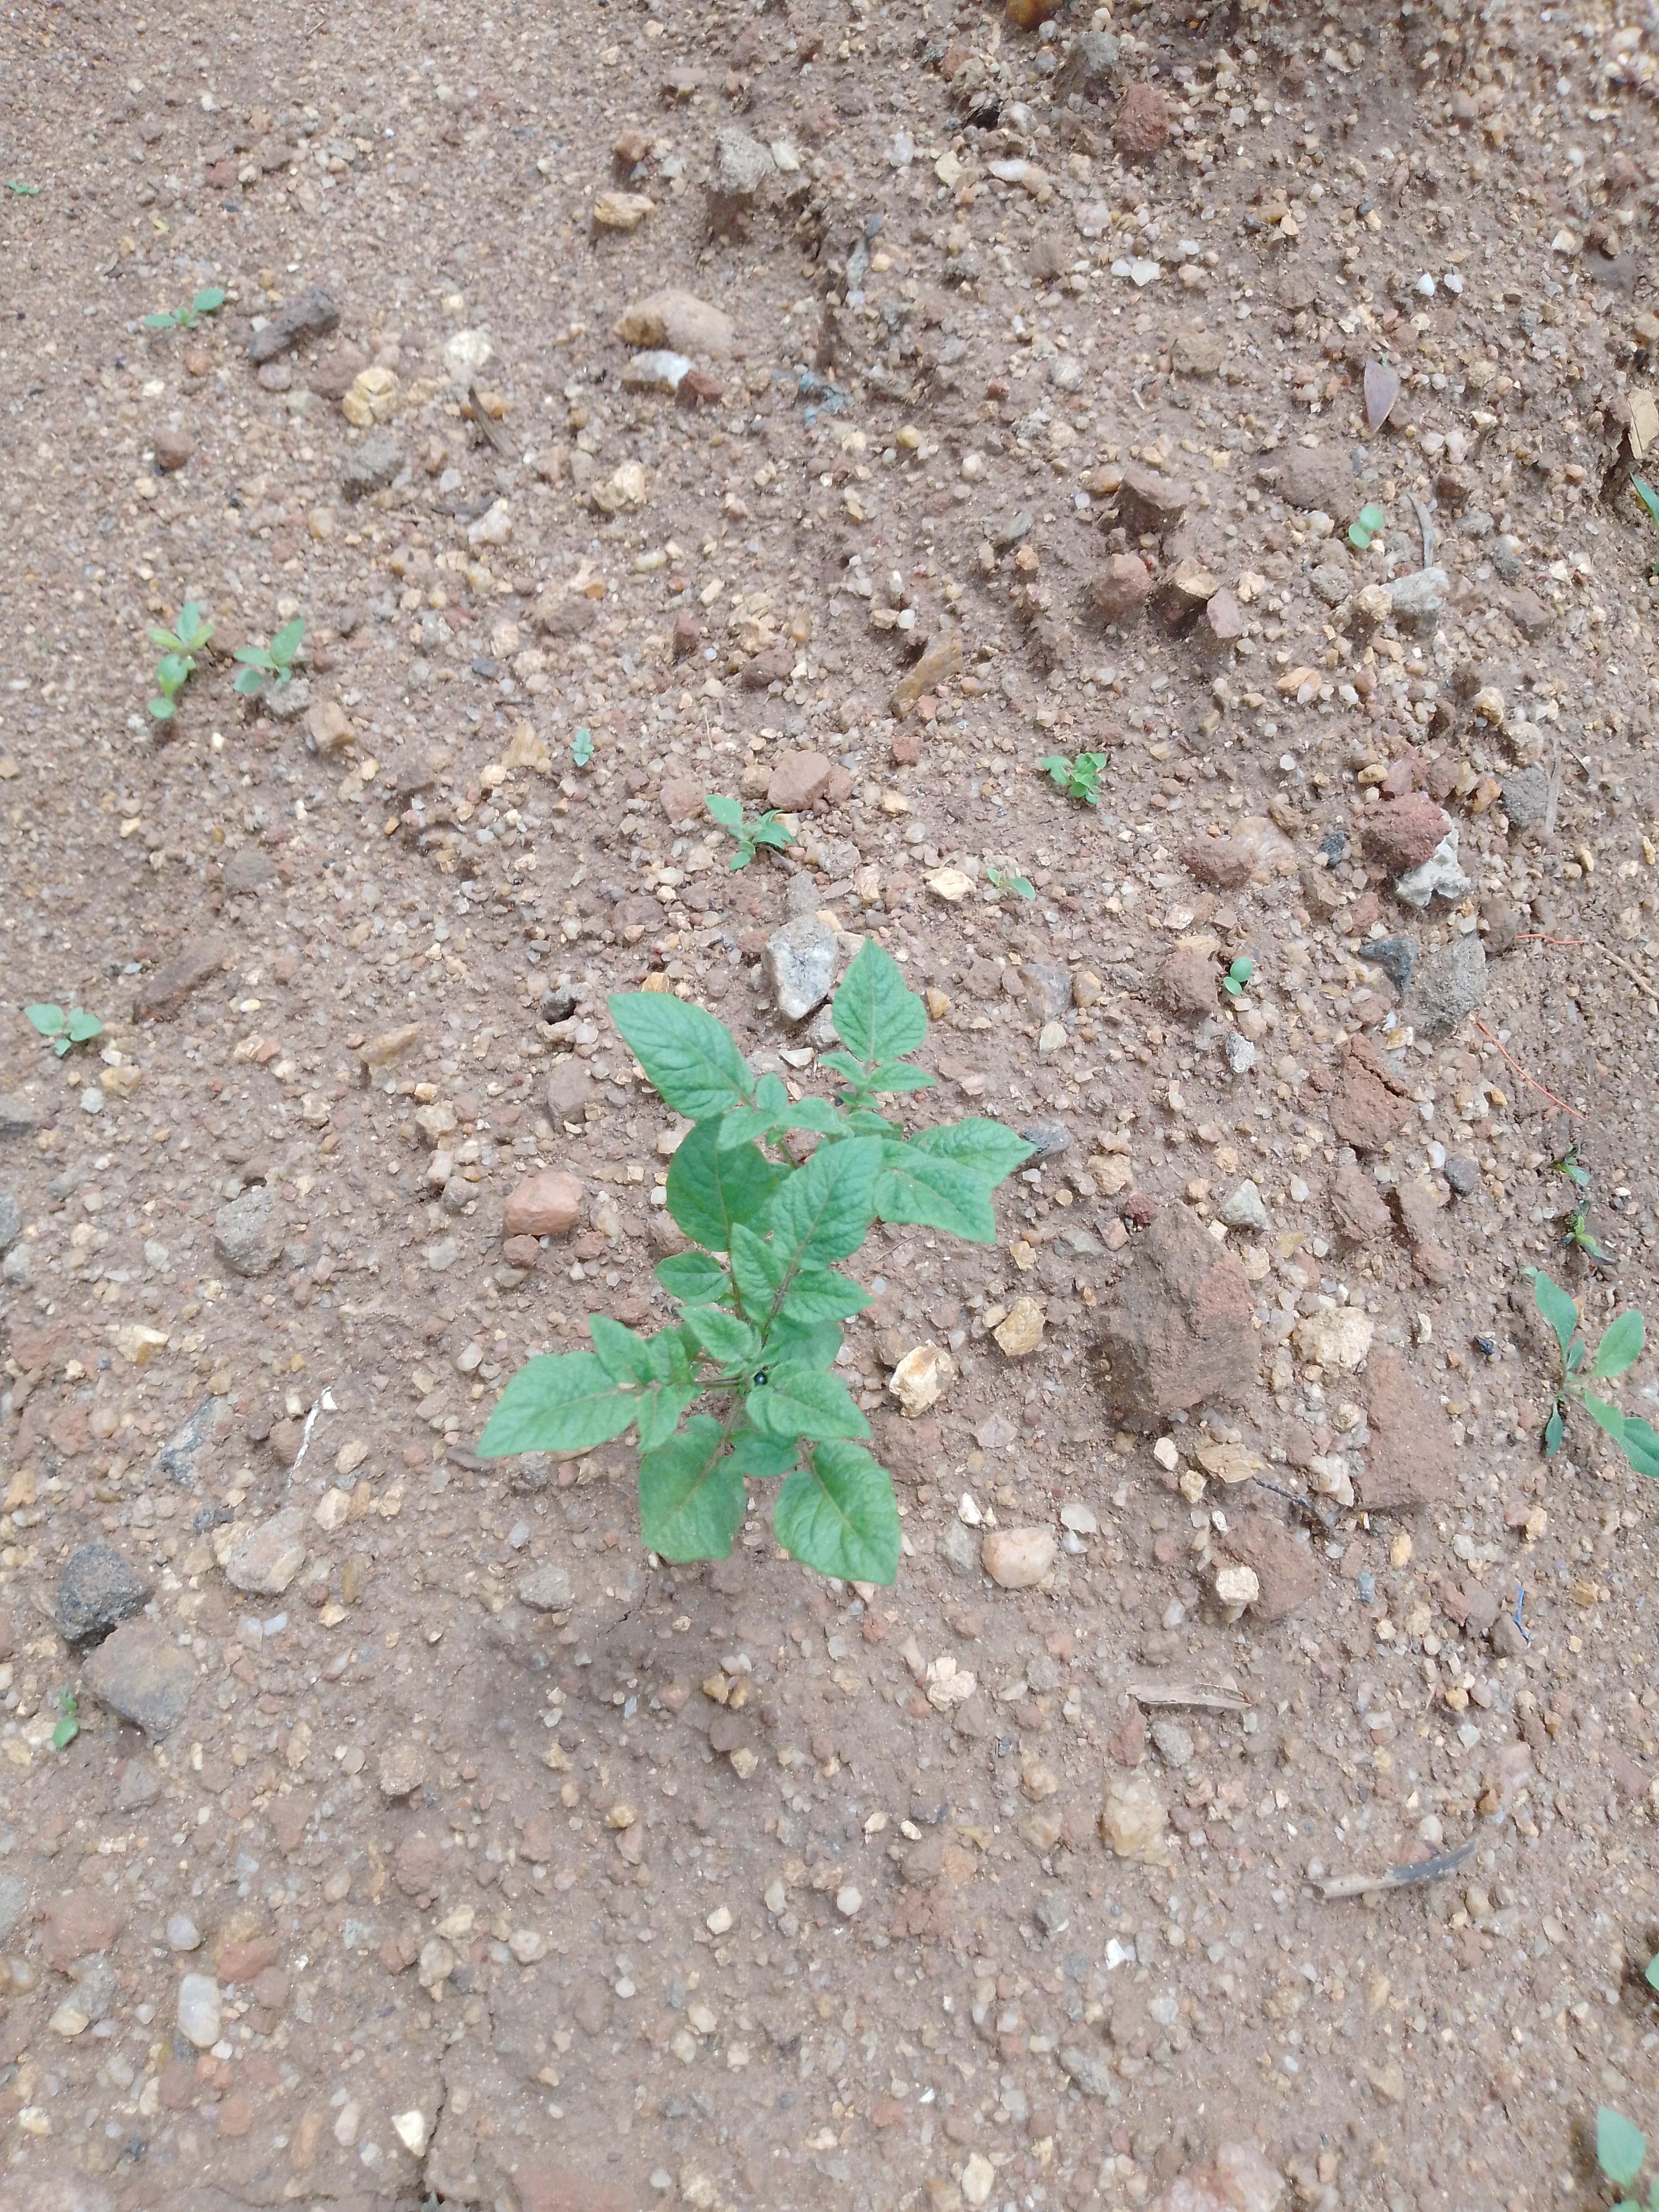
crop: potato
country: Malawi
